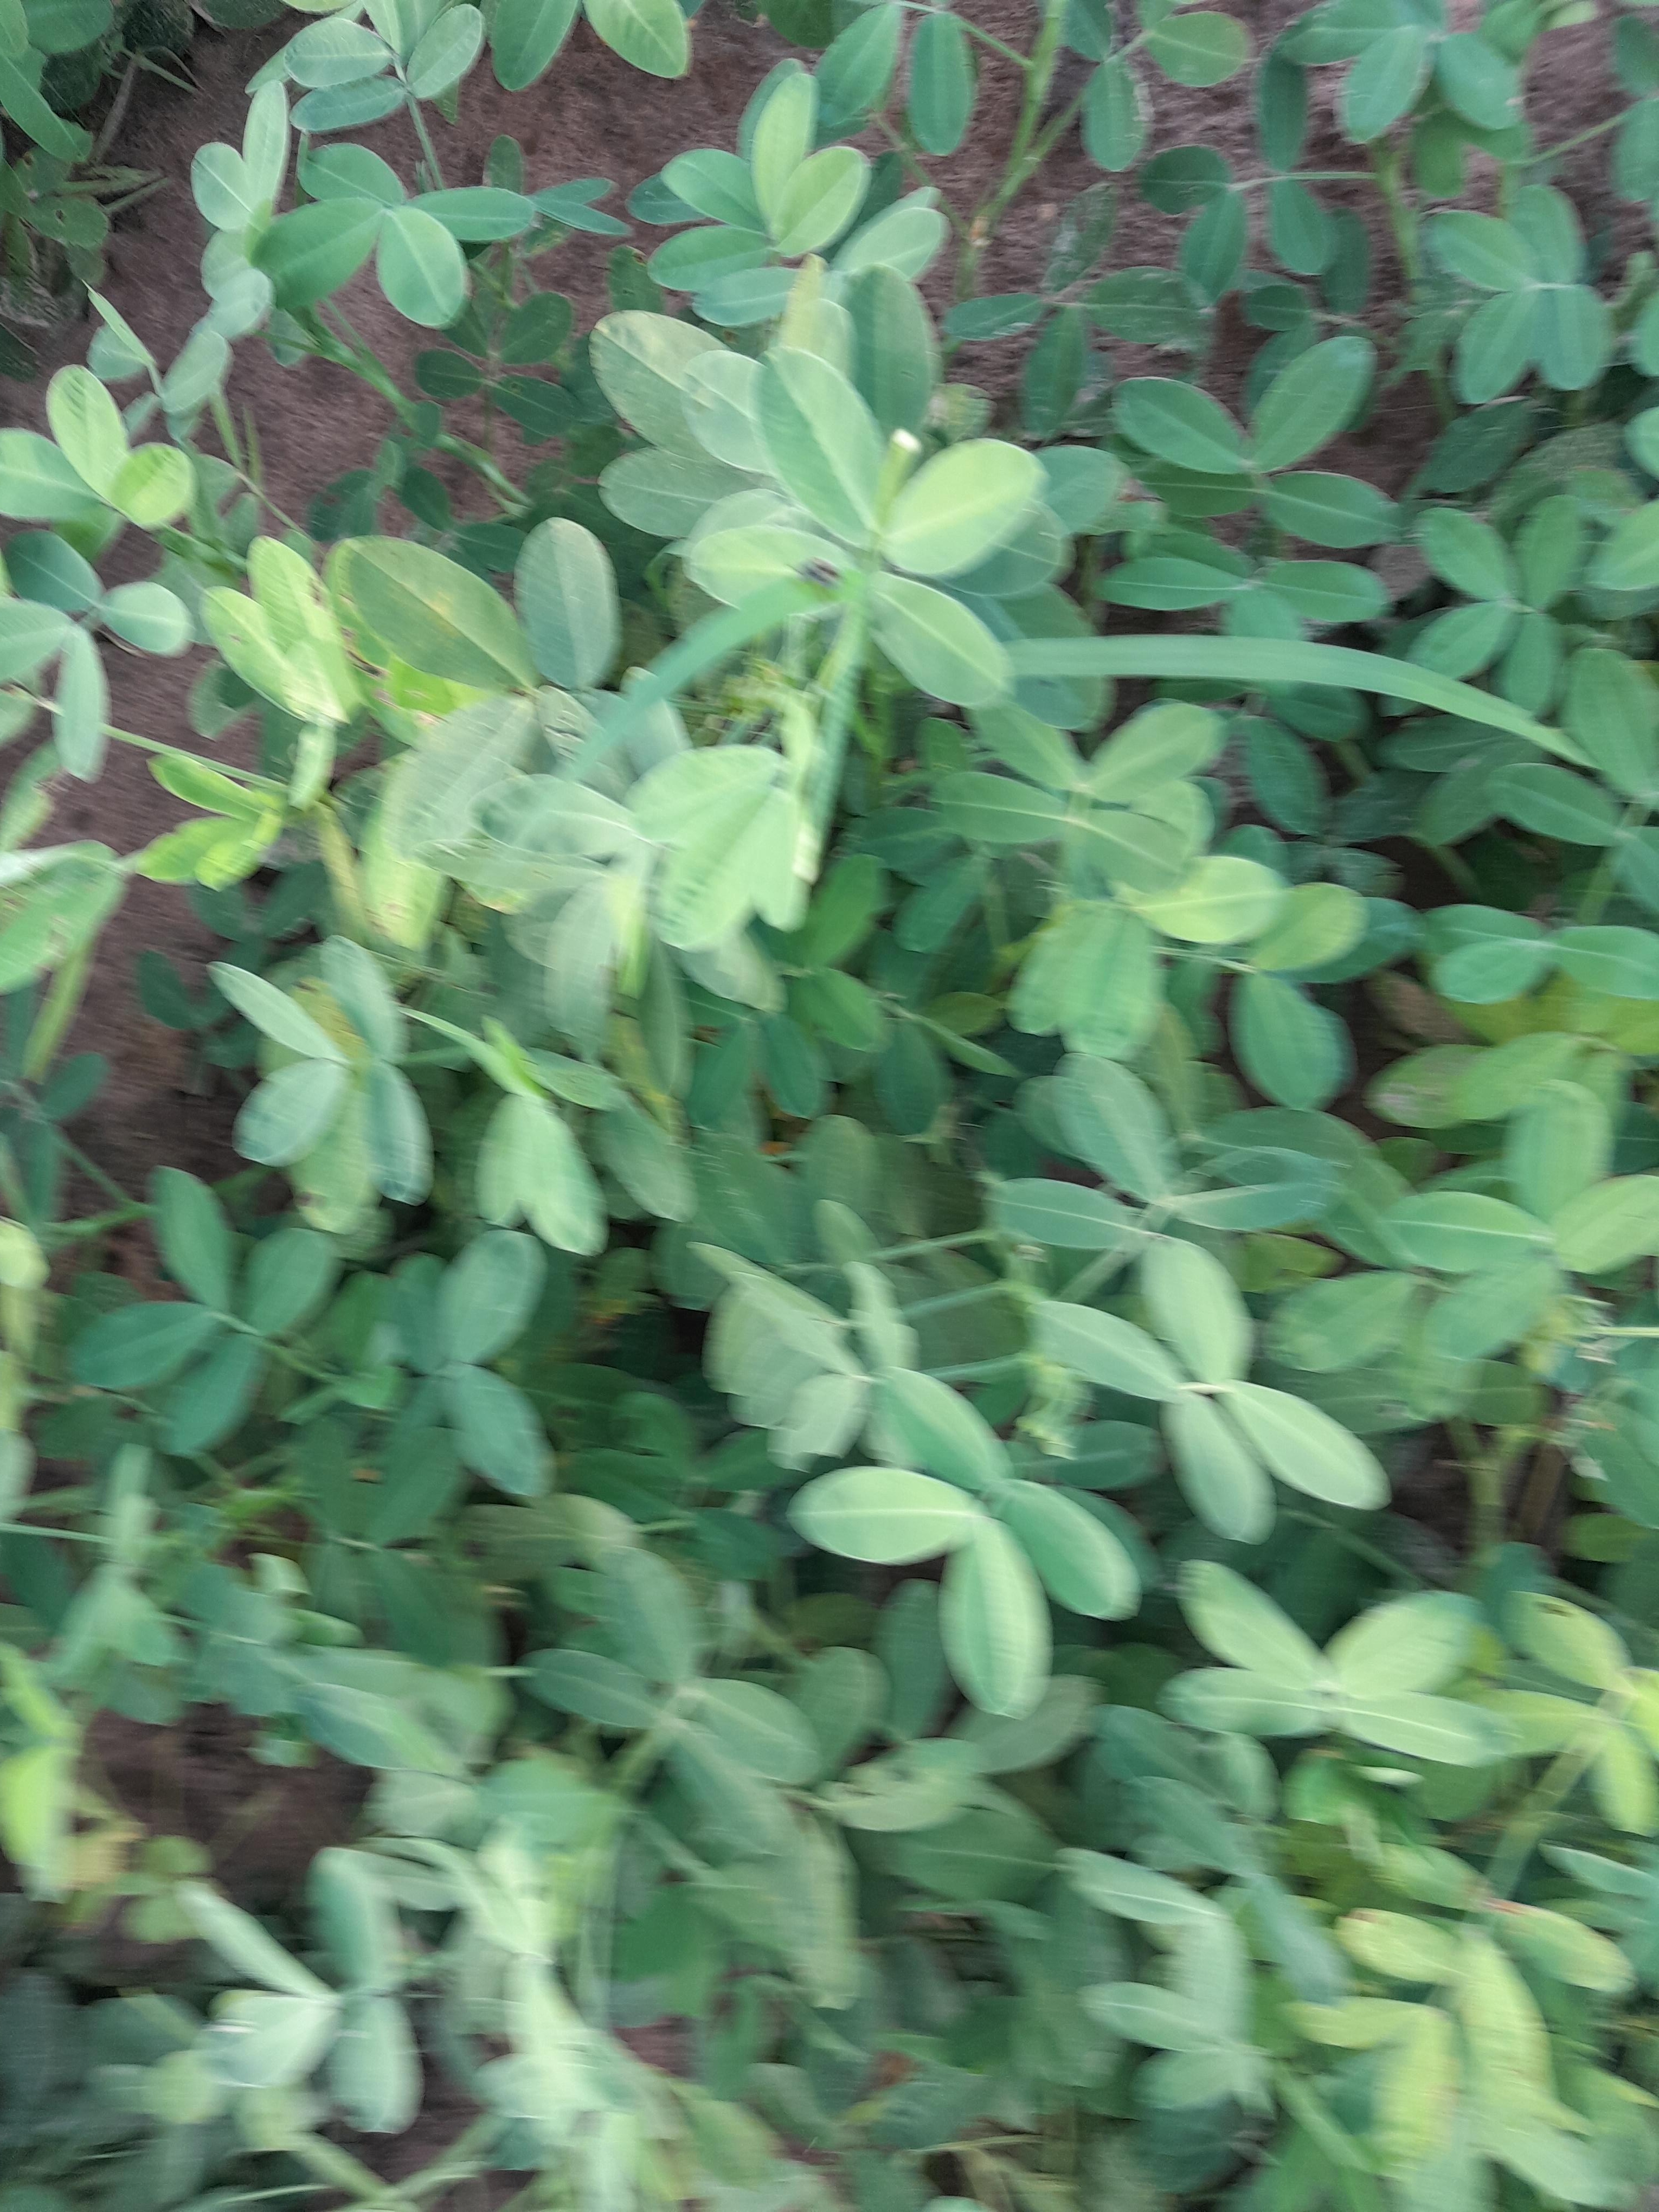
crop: groundnut
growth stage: flowering
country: Senegal
